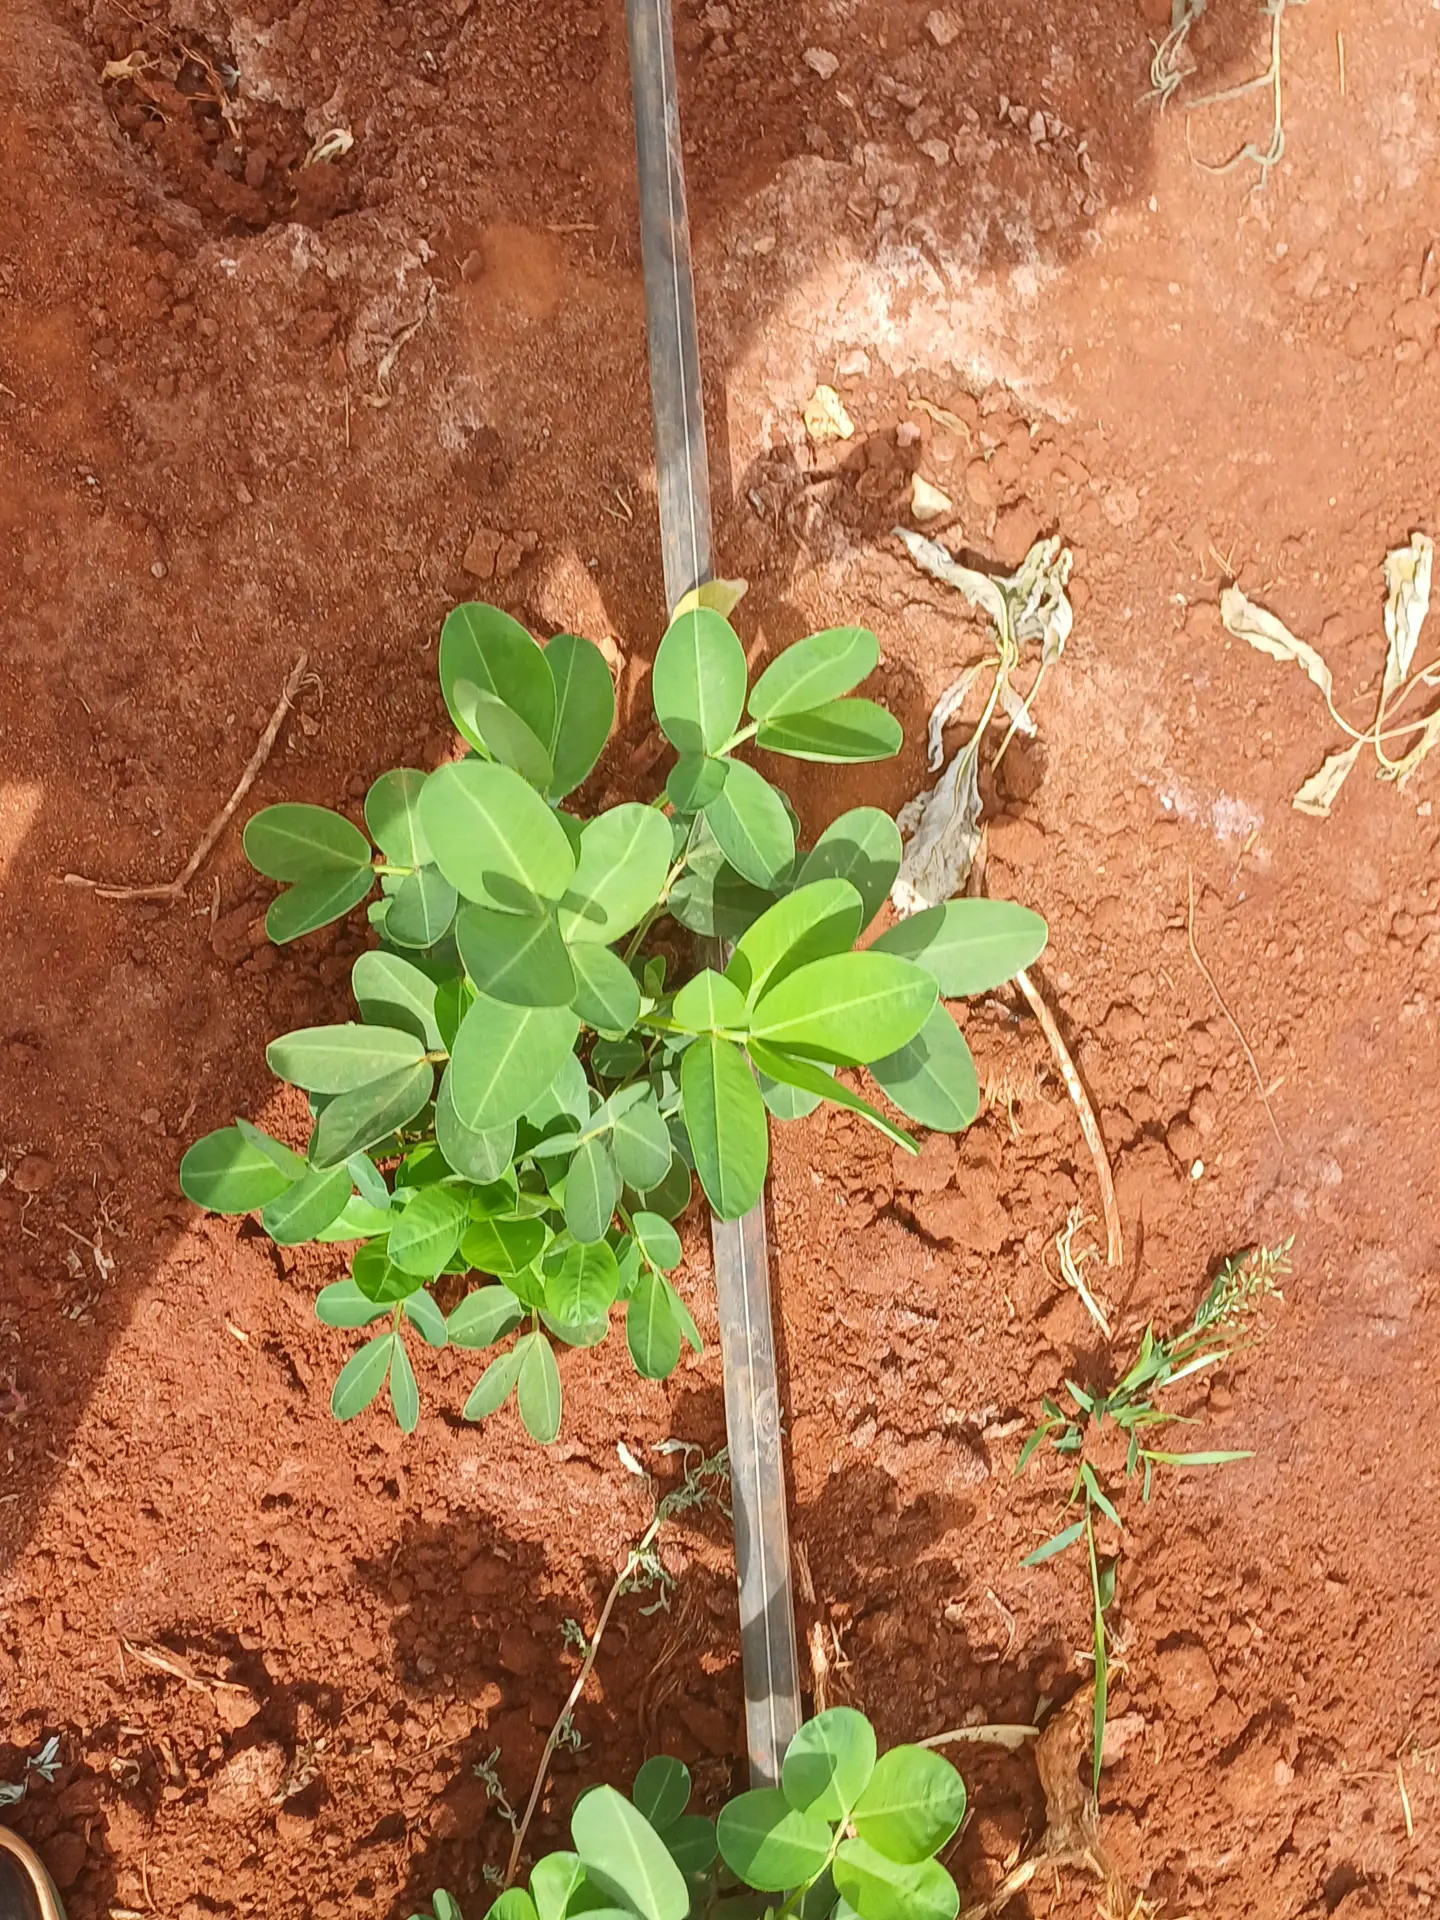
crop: groundnut
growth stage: flowering
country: Kenya
